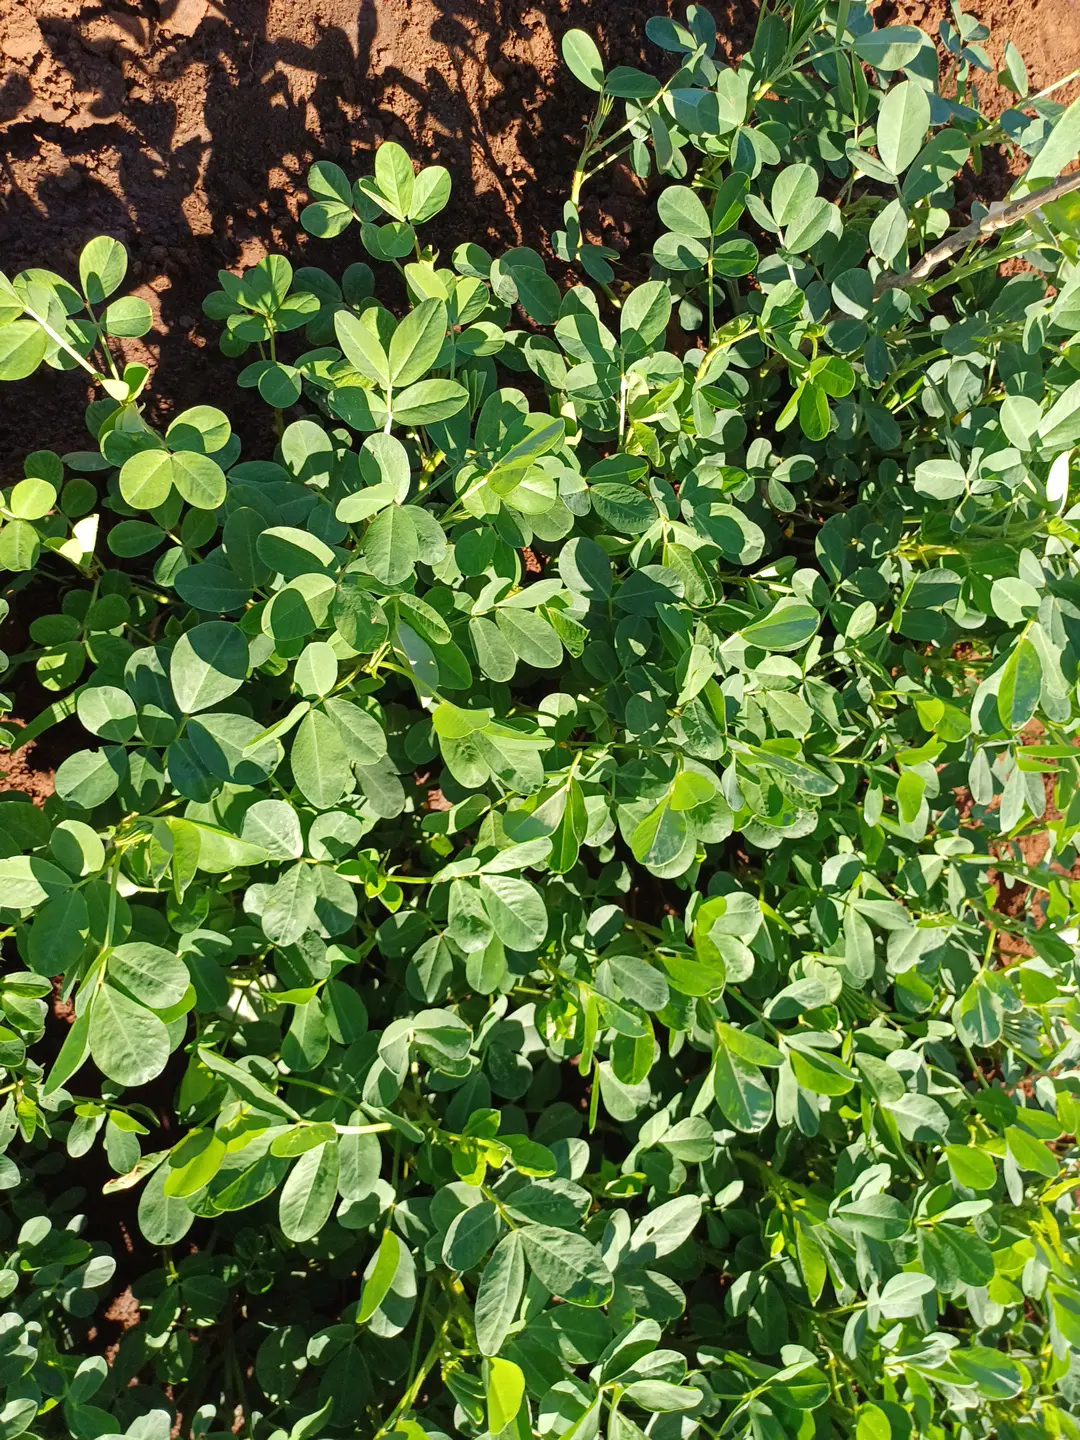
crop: groundnut
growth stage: flowering
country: Kenya
